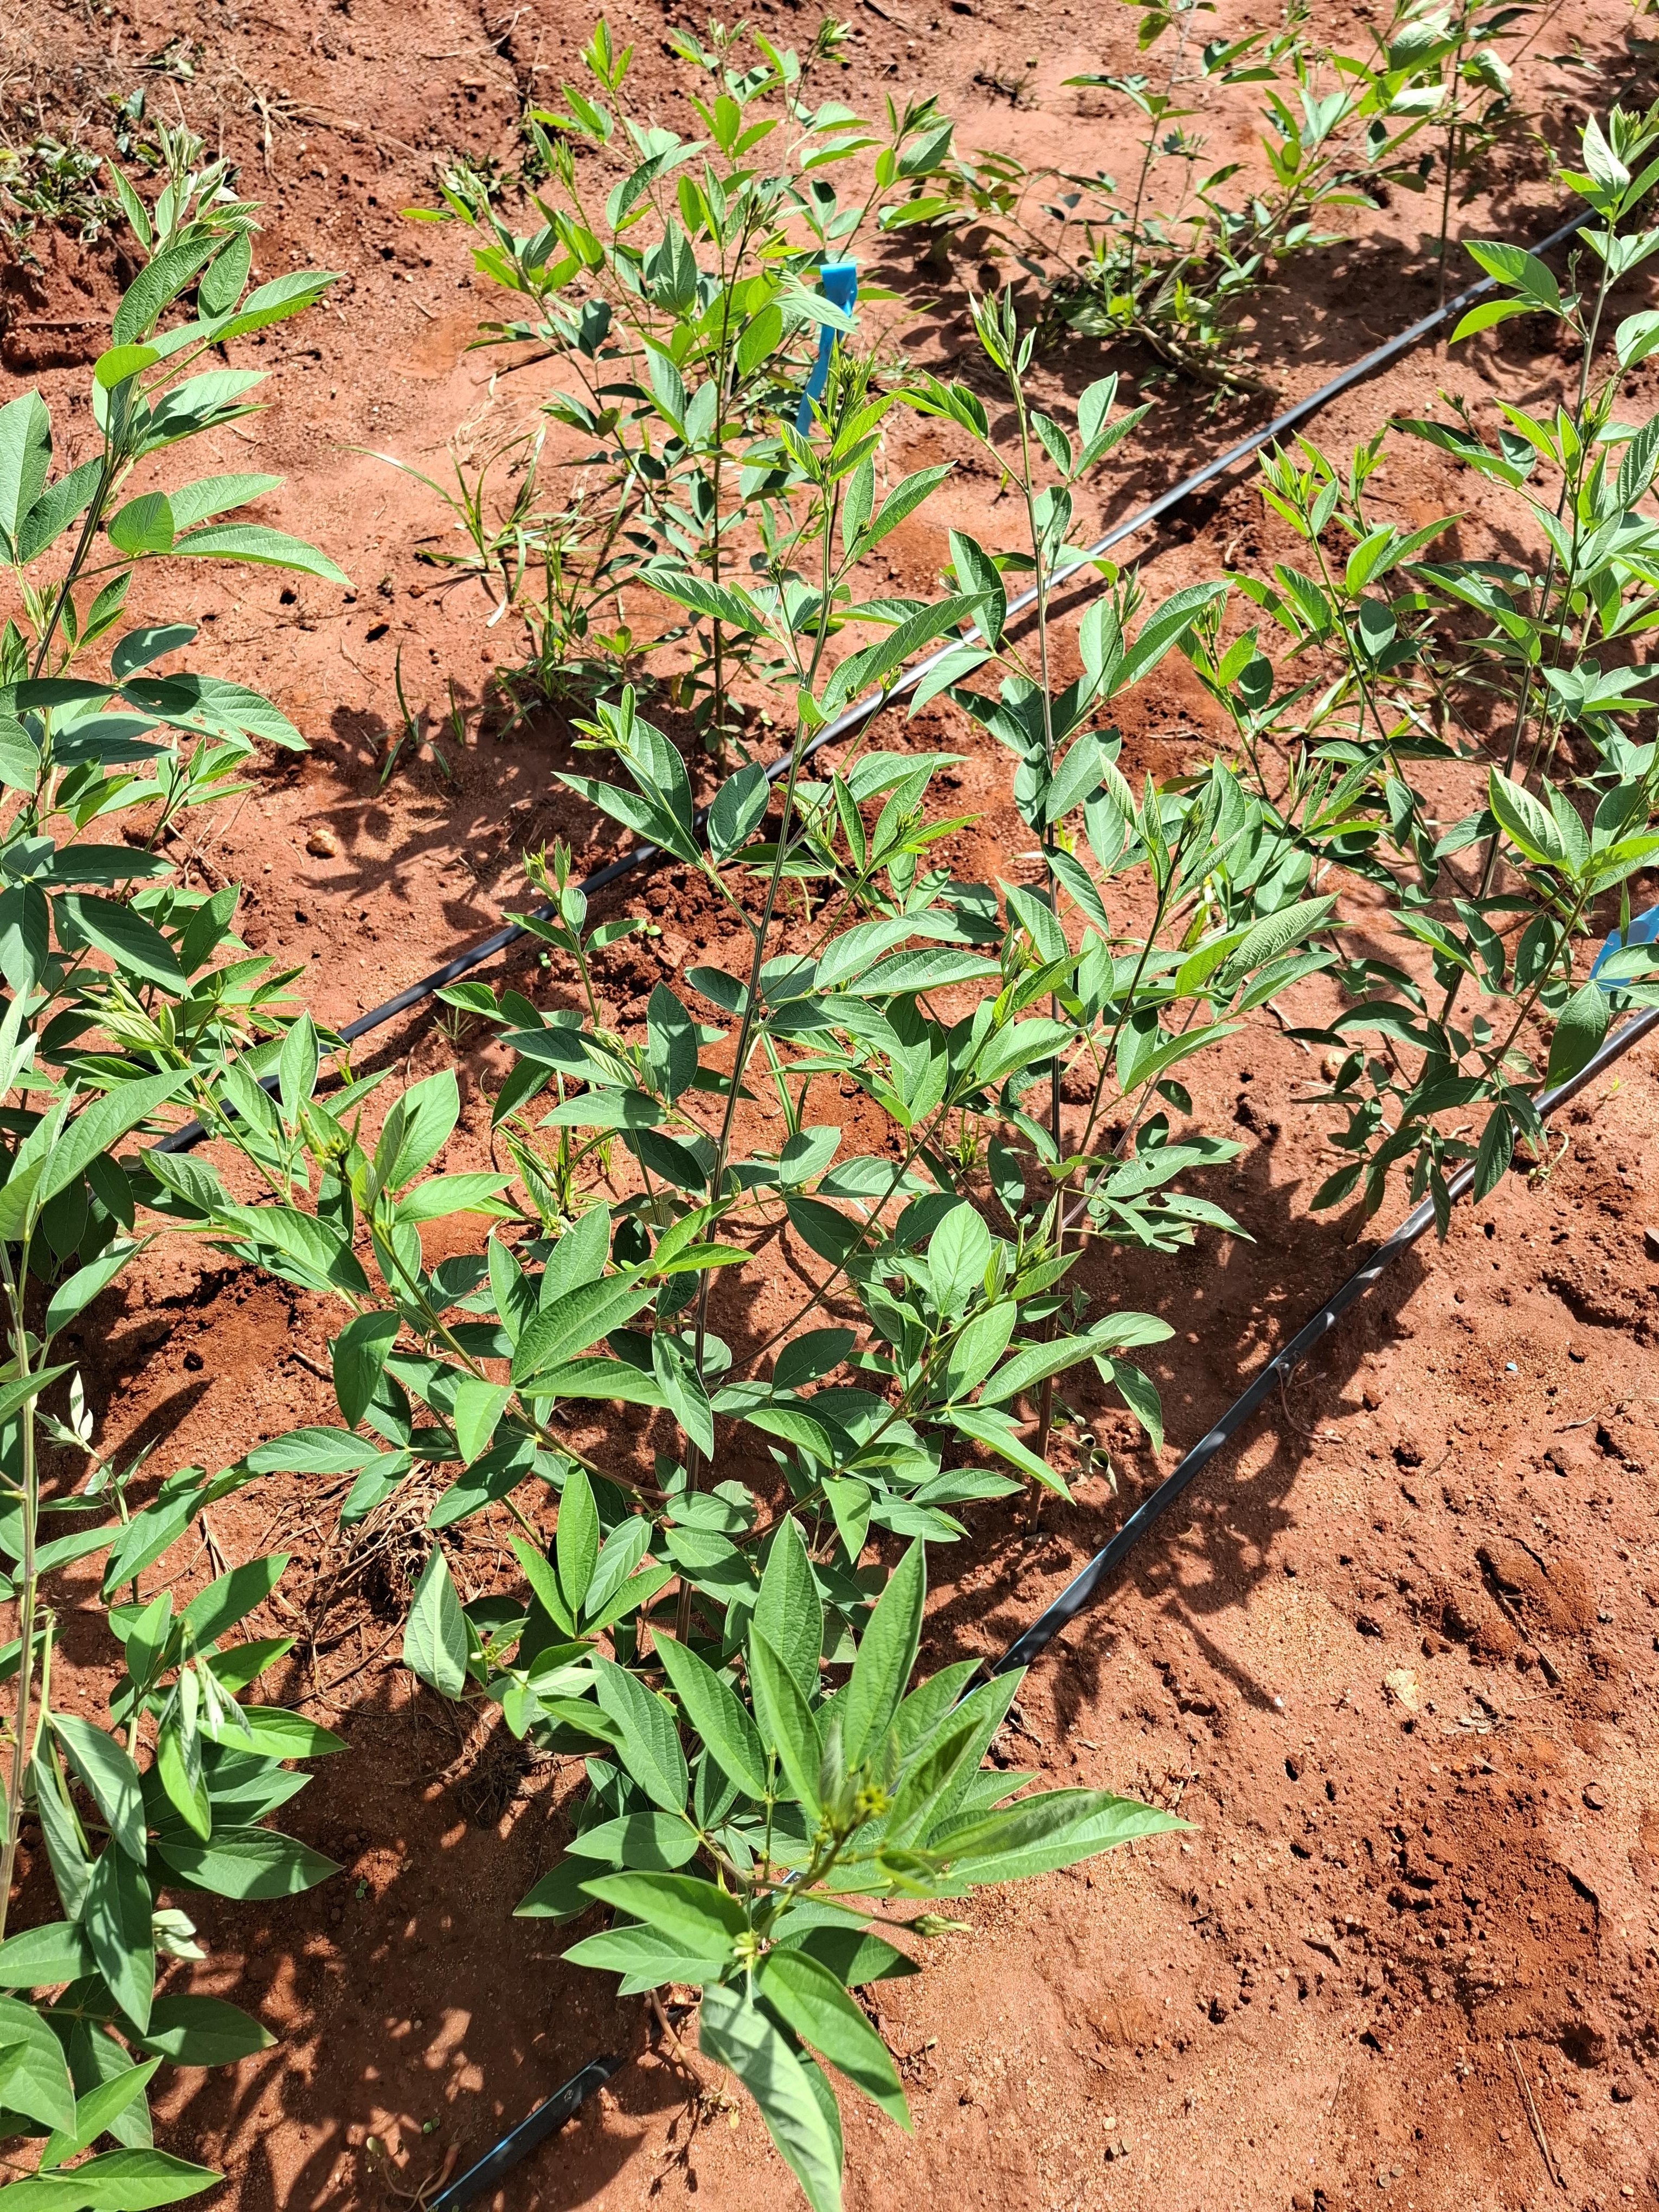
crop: pigeonpea
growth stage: vegetative
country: Kenya
